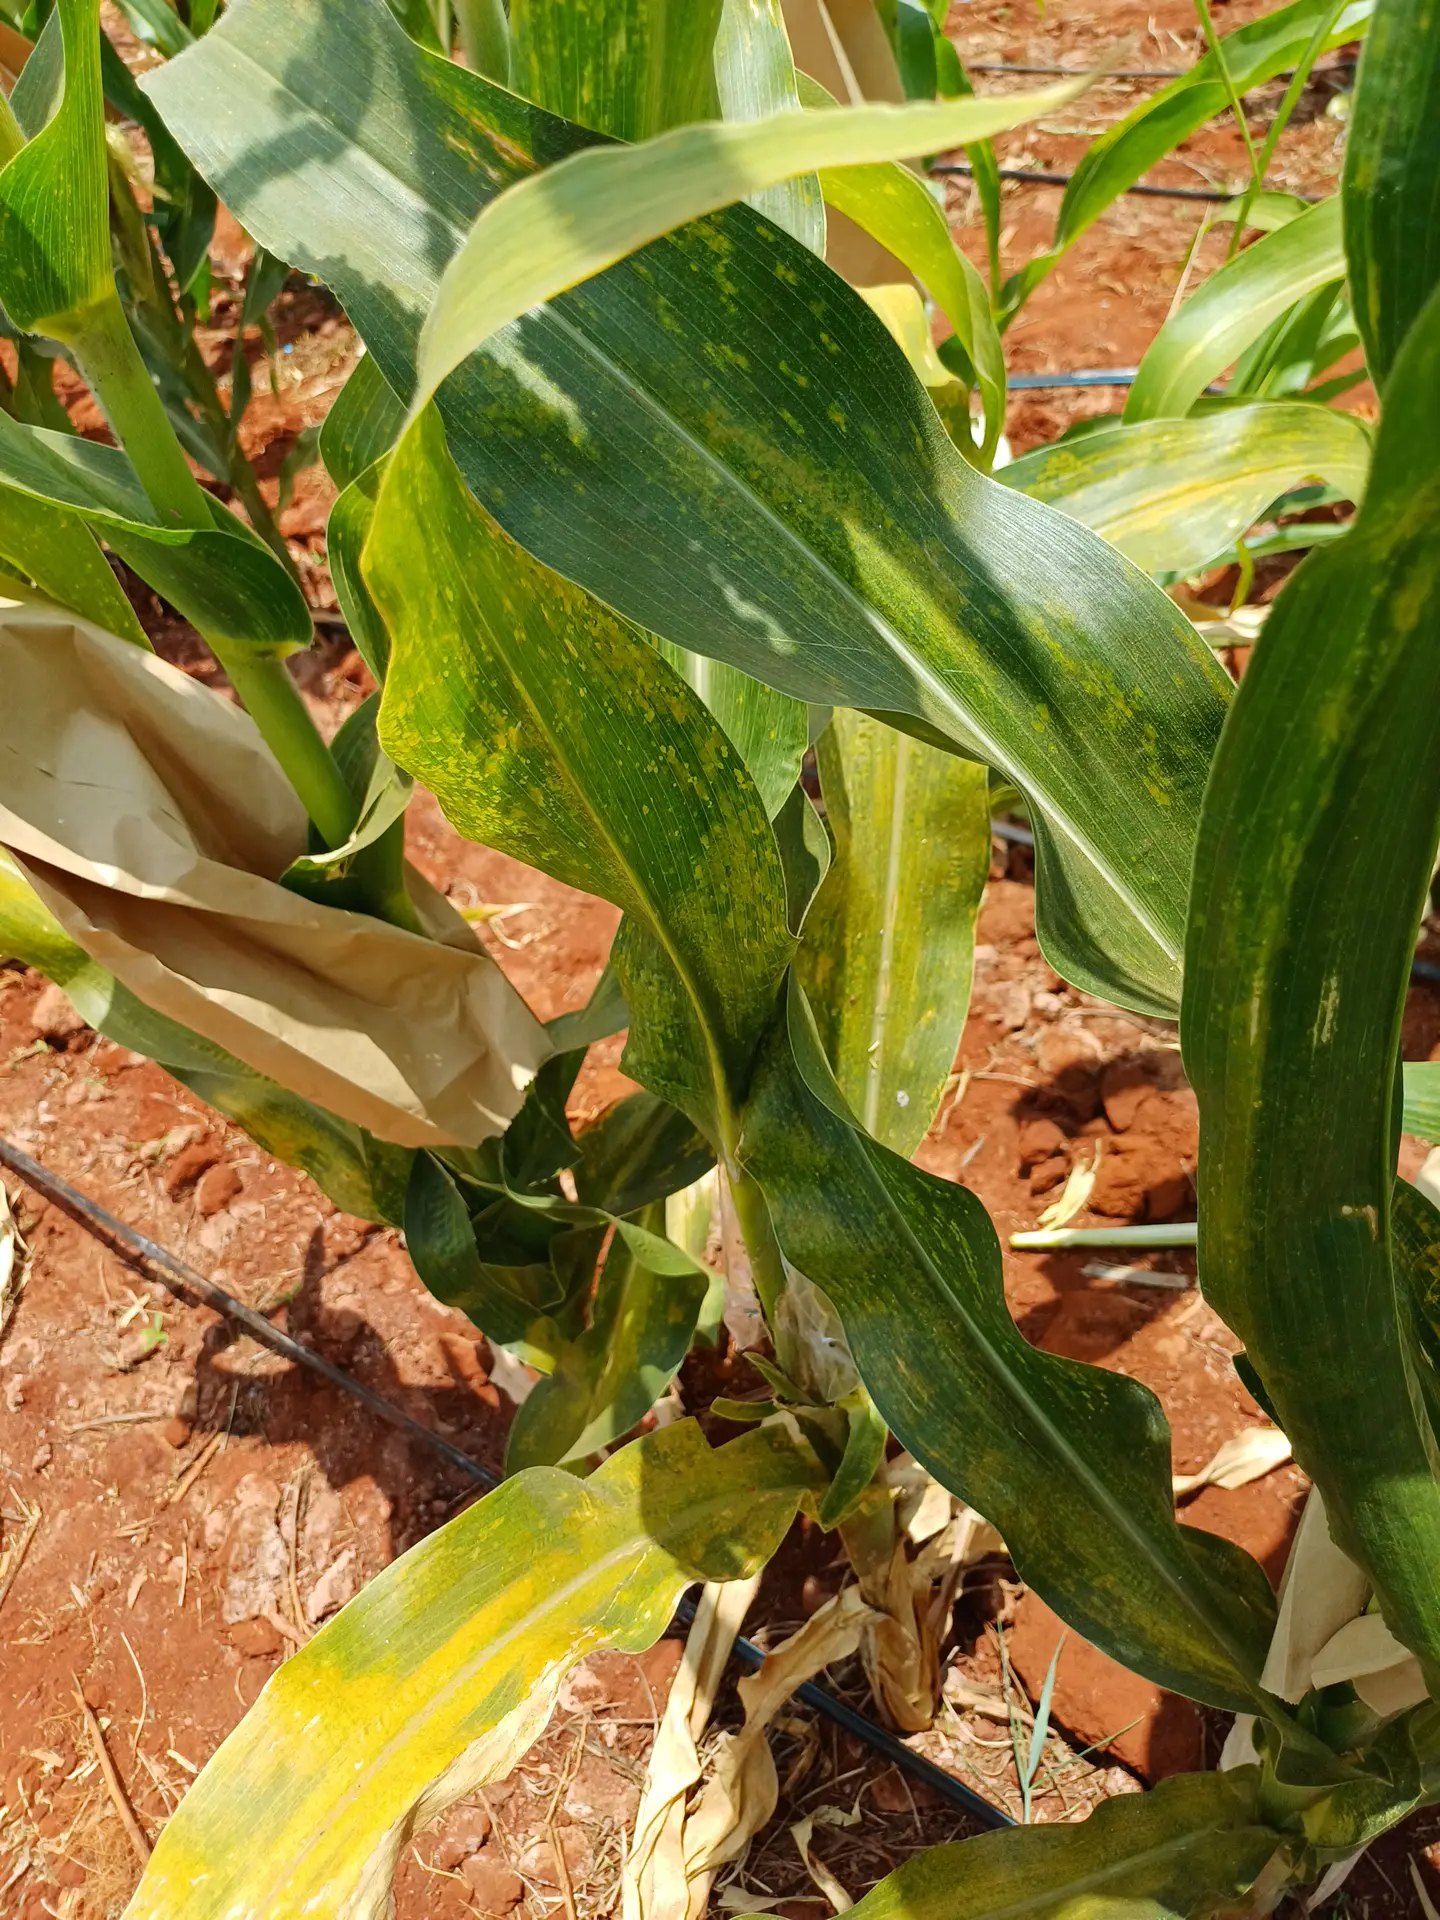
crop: maize
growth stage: flowering
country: Kenya
